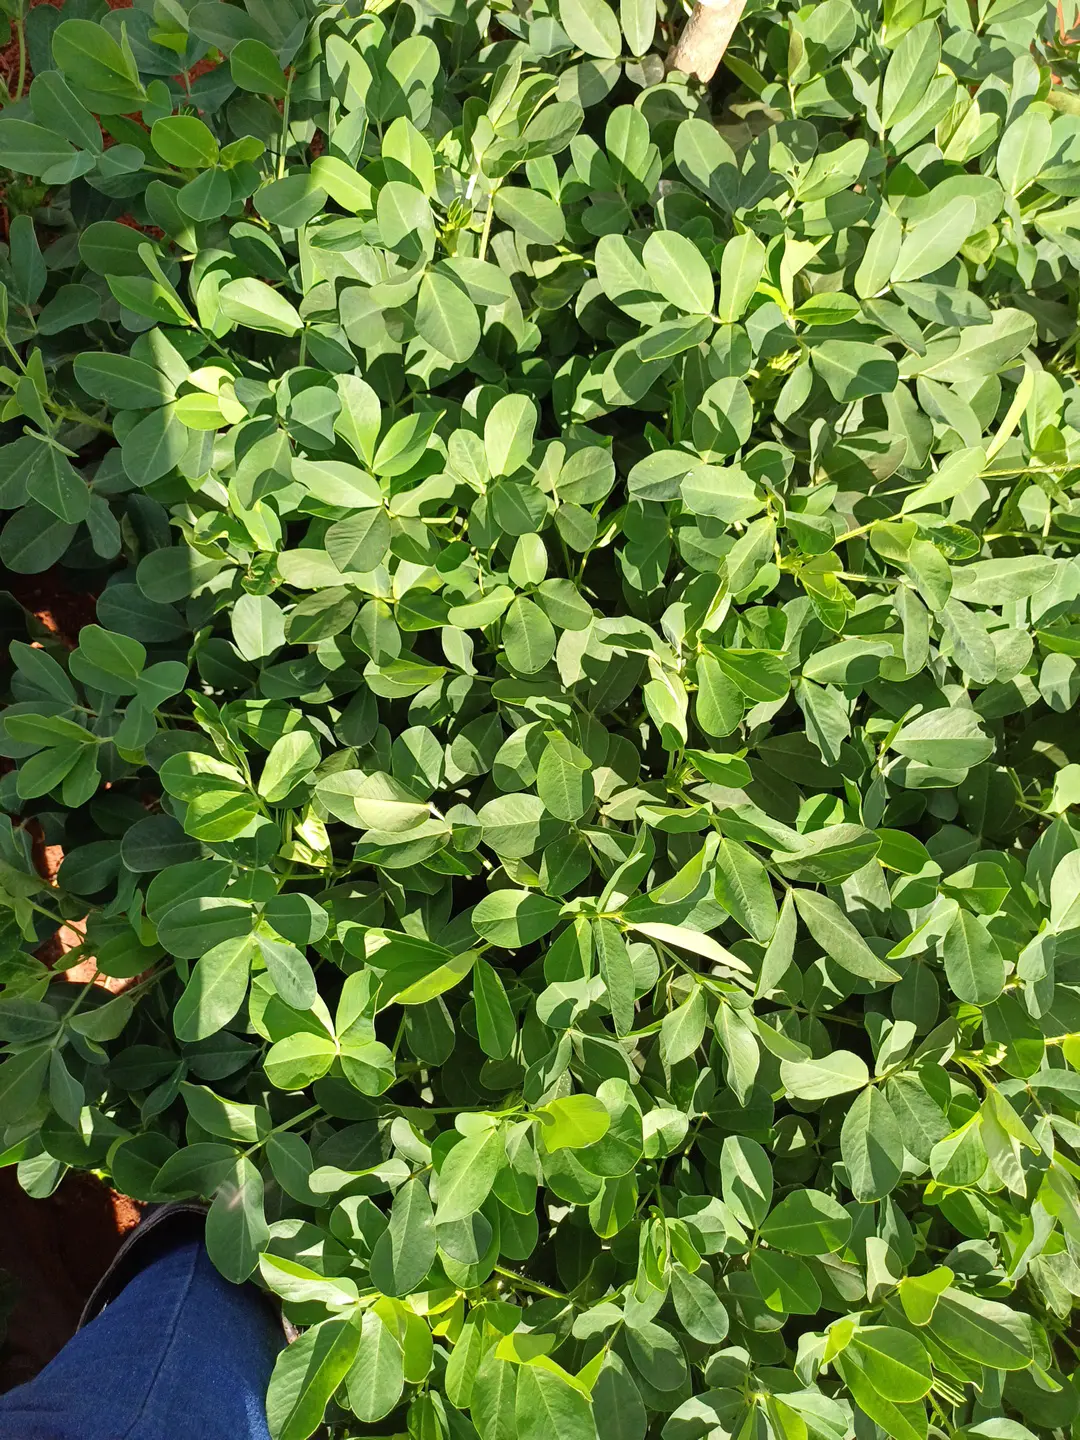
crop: groundnut
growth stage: pegging
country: Kenya
